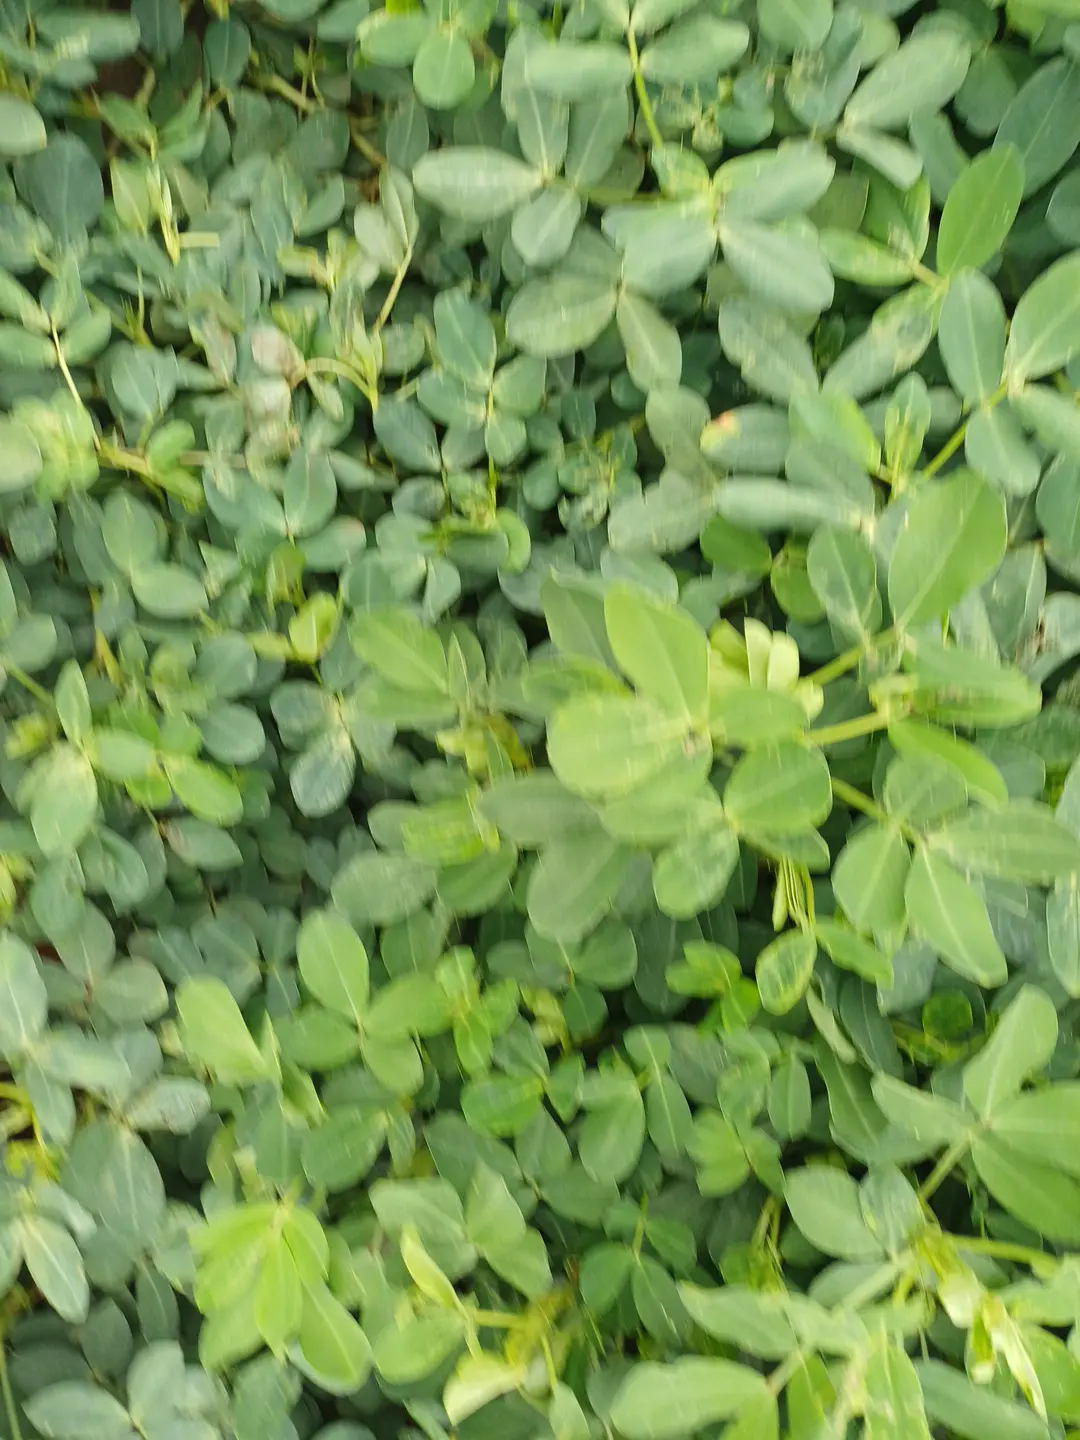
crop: groundnut
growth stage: flowering
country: Kenya
